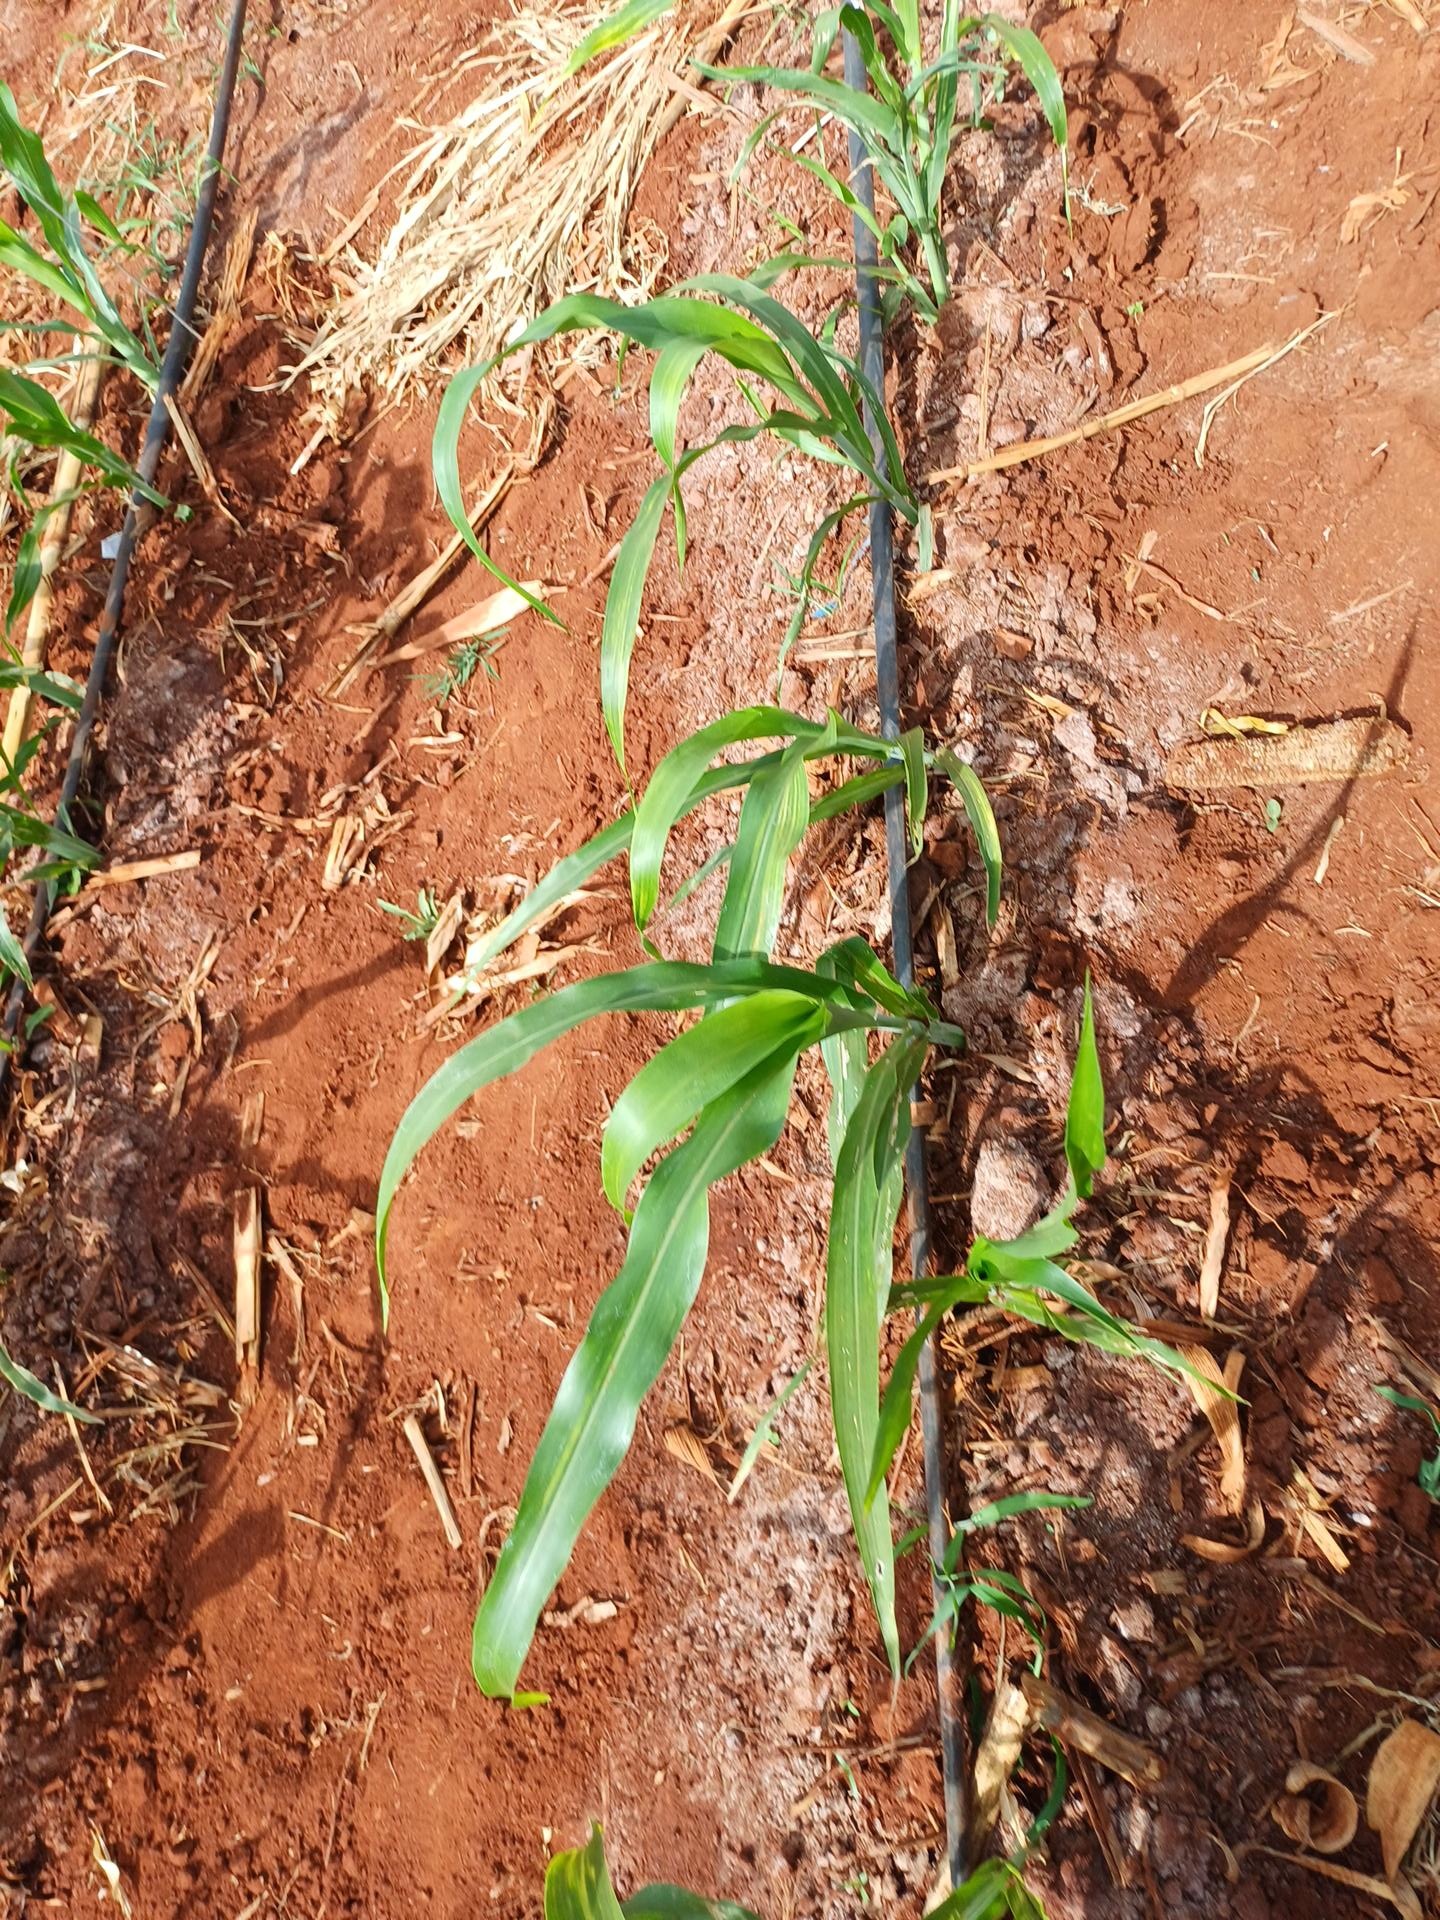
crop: sorghum
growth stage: vegetative
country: Kenya
